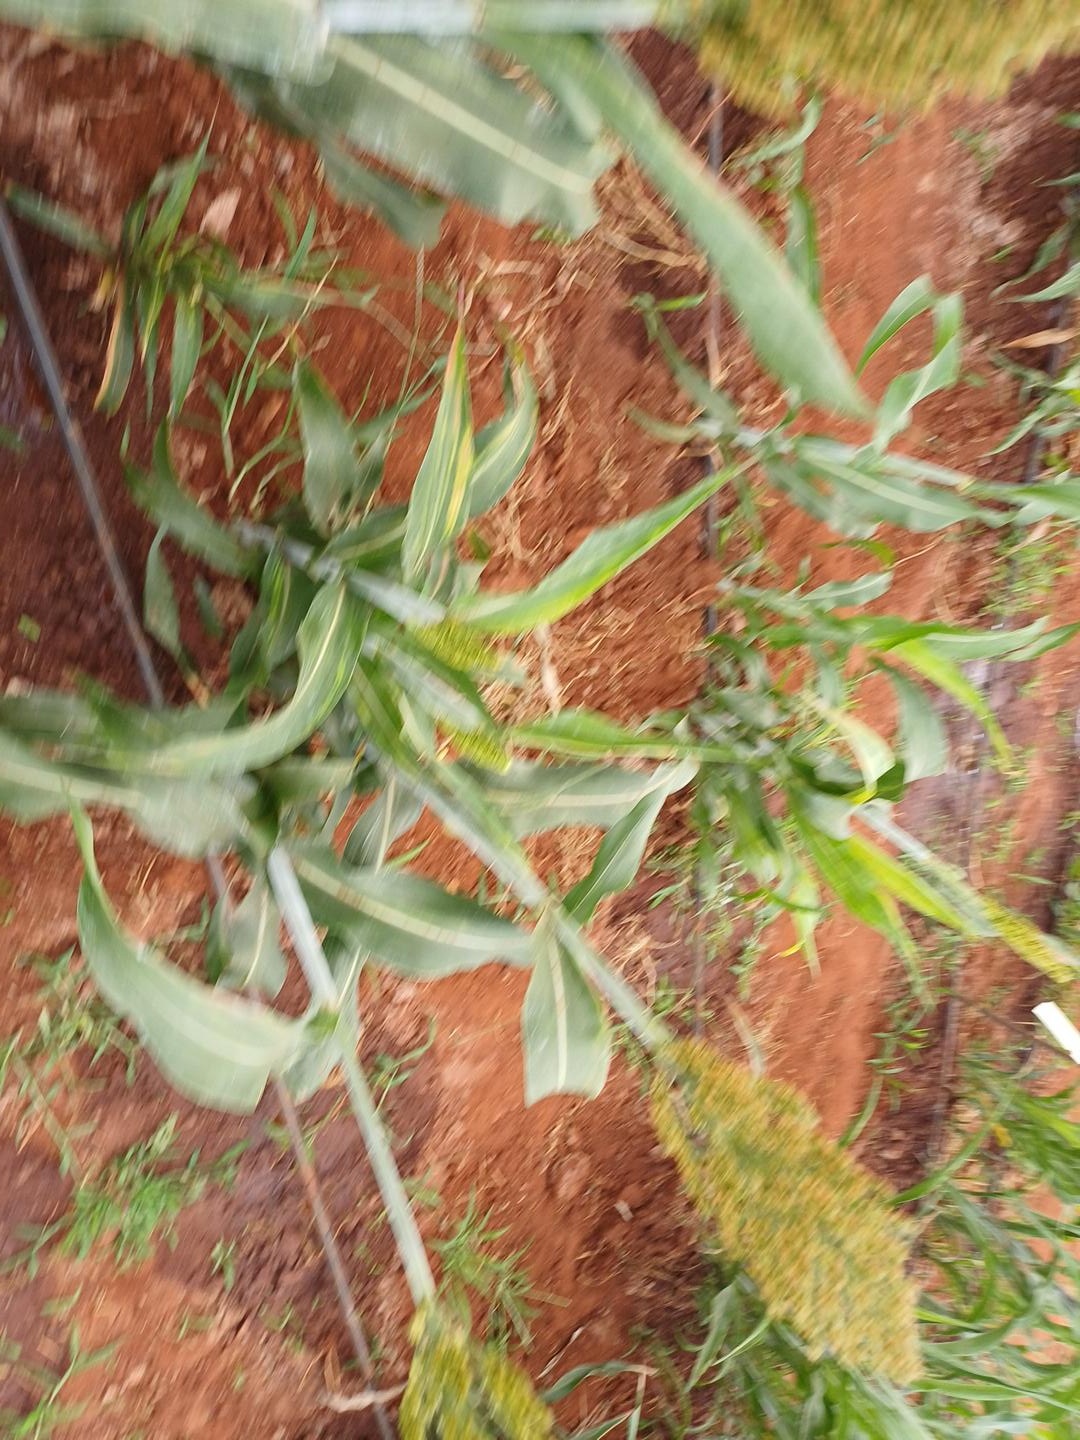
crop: sorghum
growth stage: heading tuber
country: Kenya
